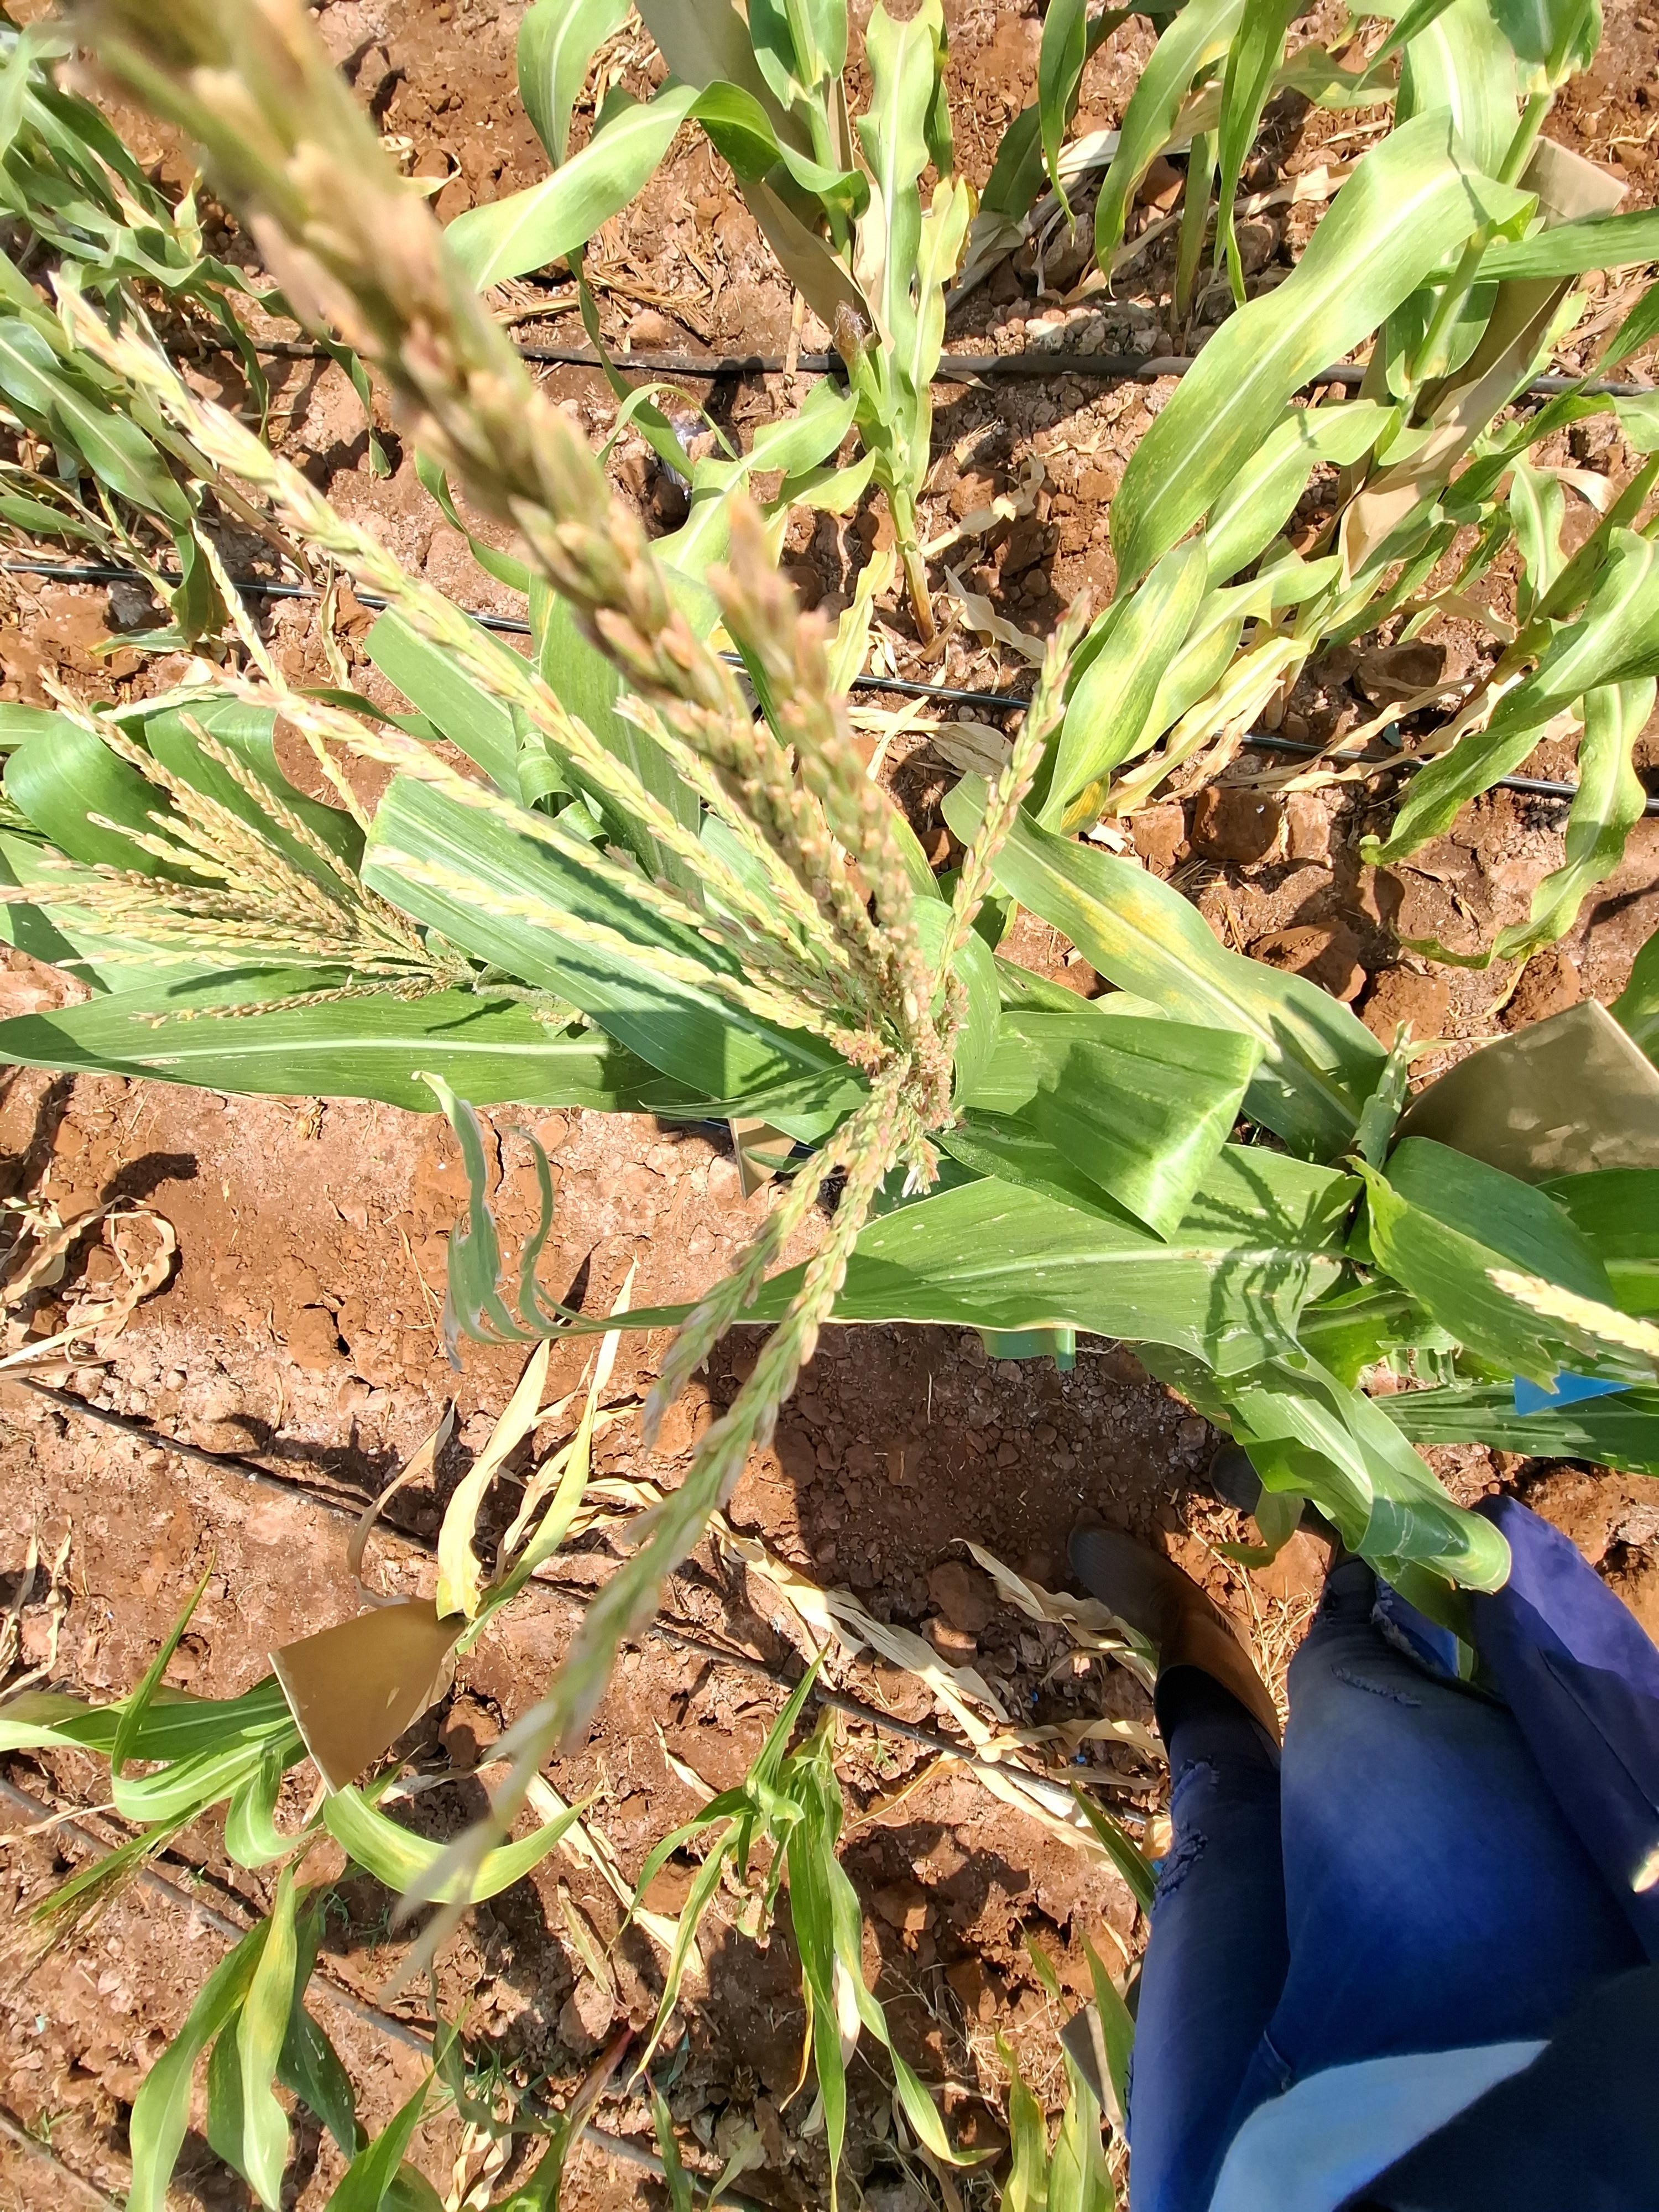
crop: maize
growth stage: flowering
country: Kenya
